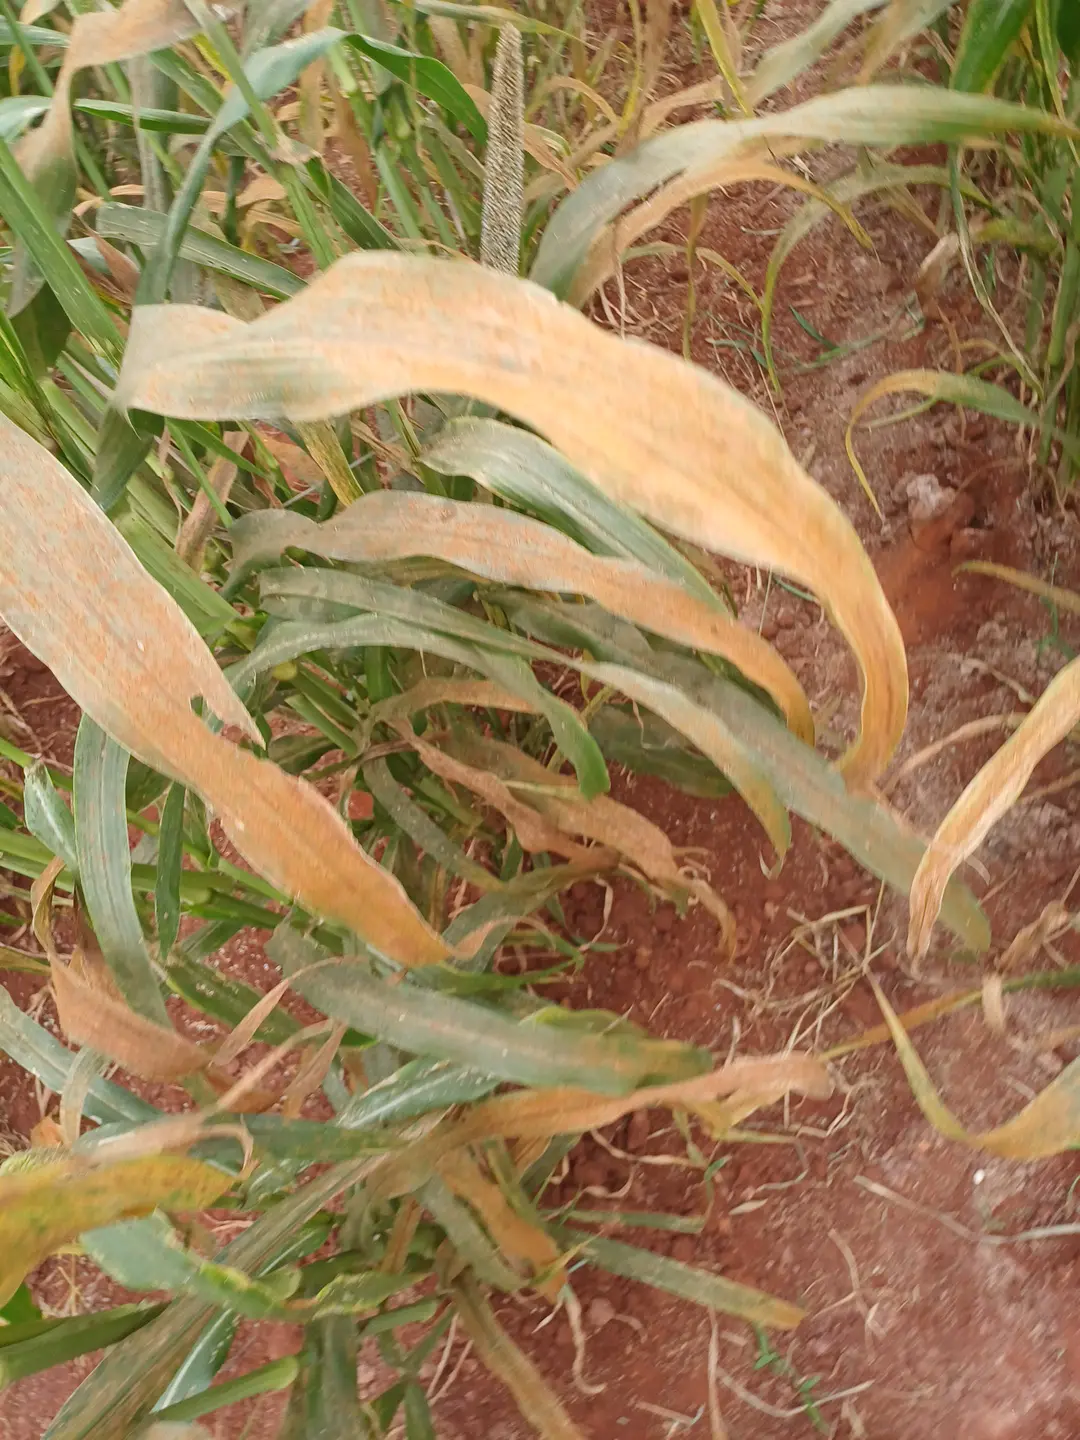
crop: pearl millet
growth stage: filling grain
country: Kenya
